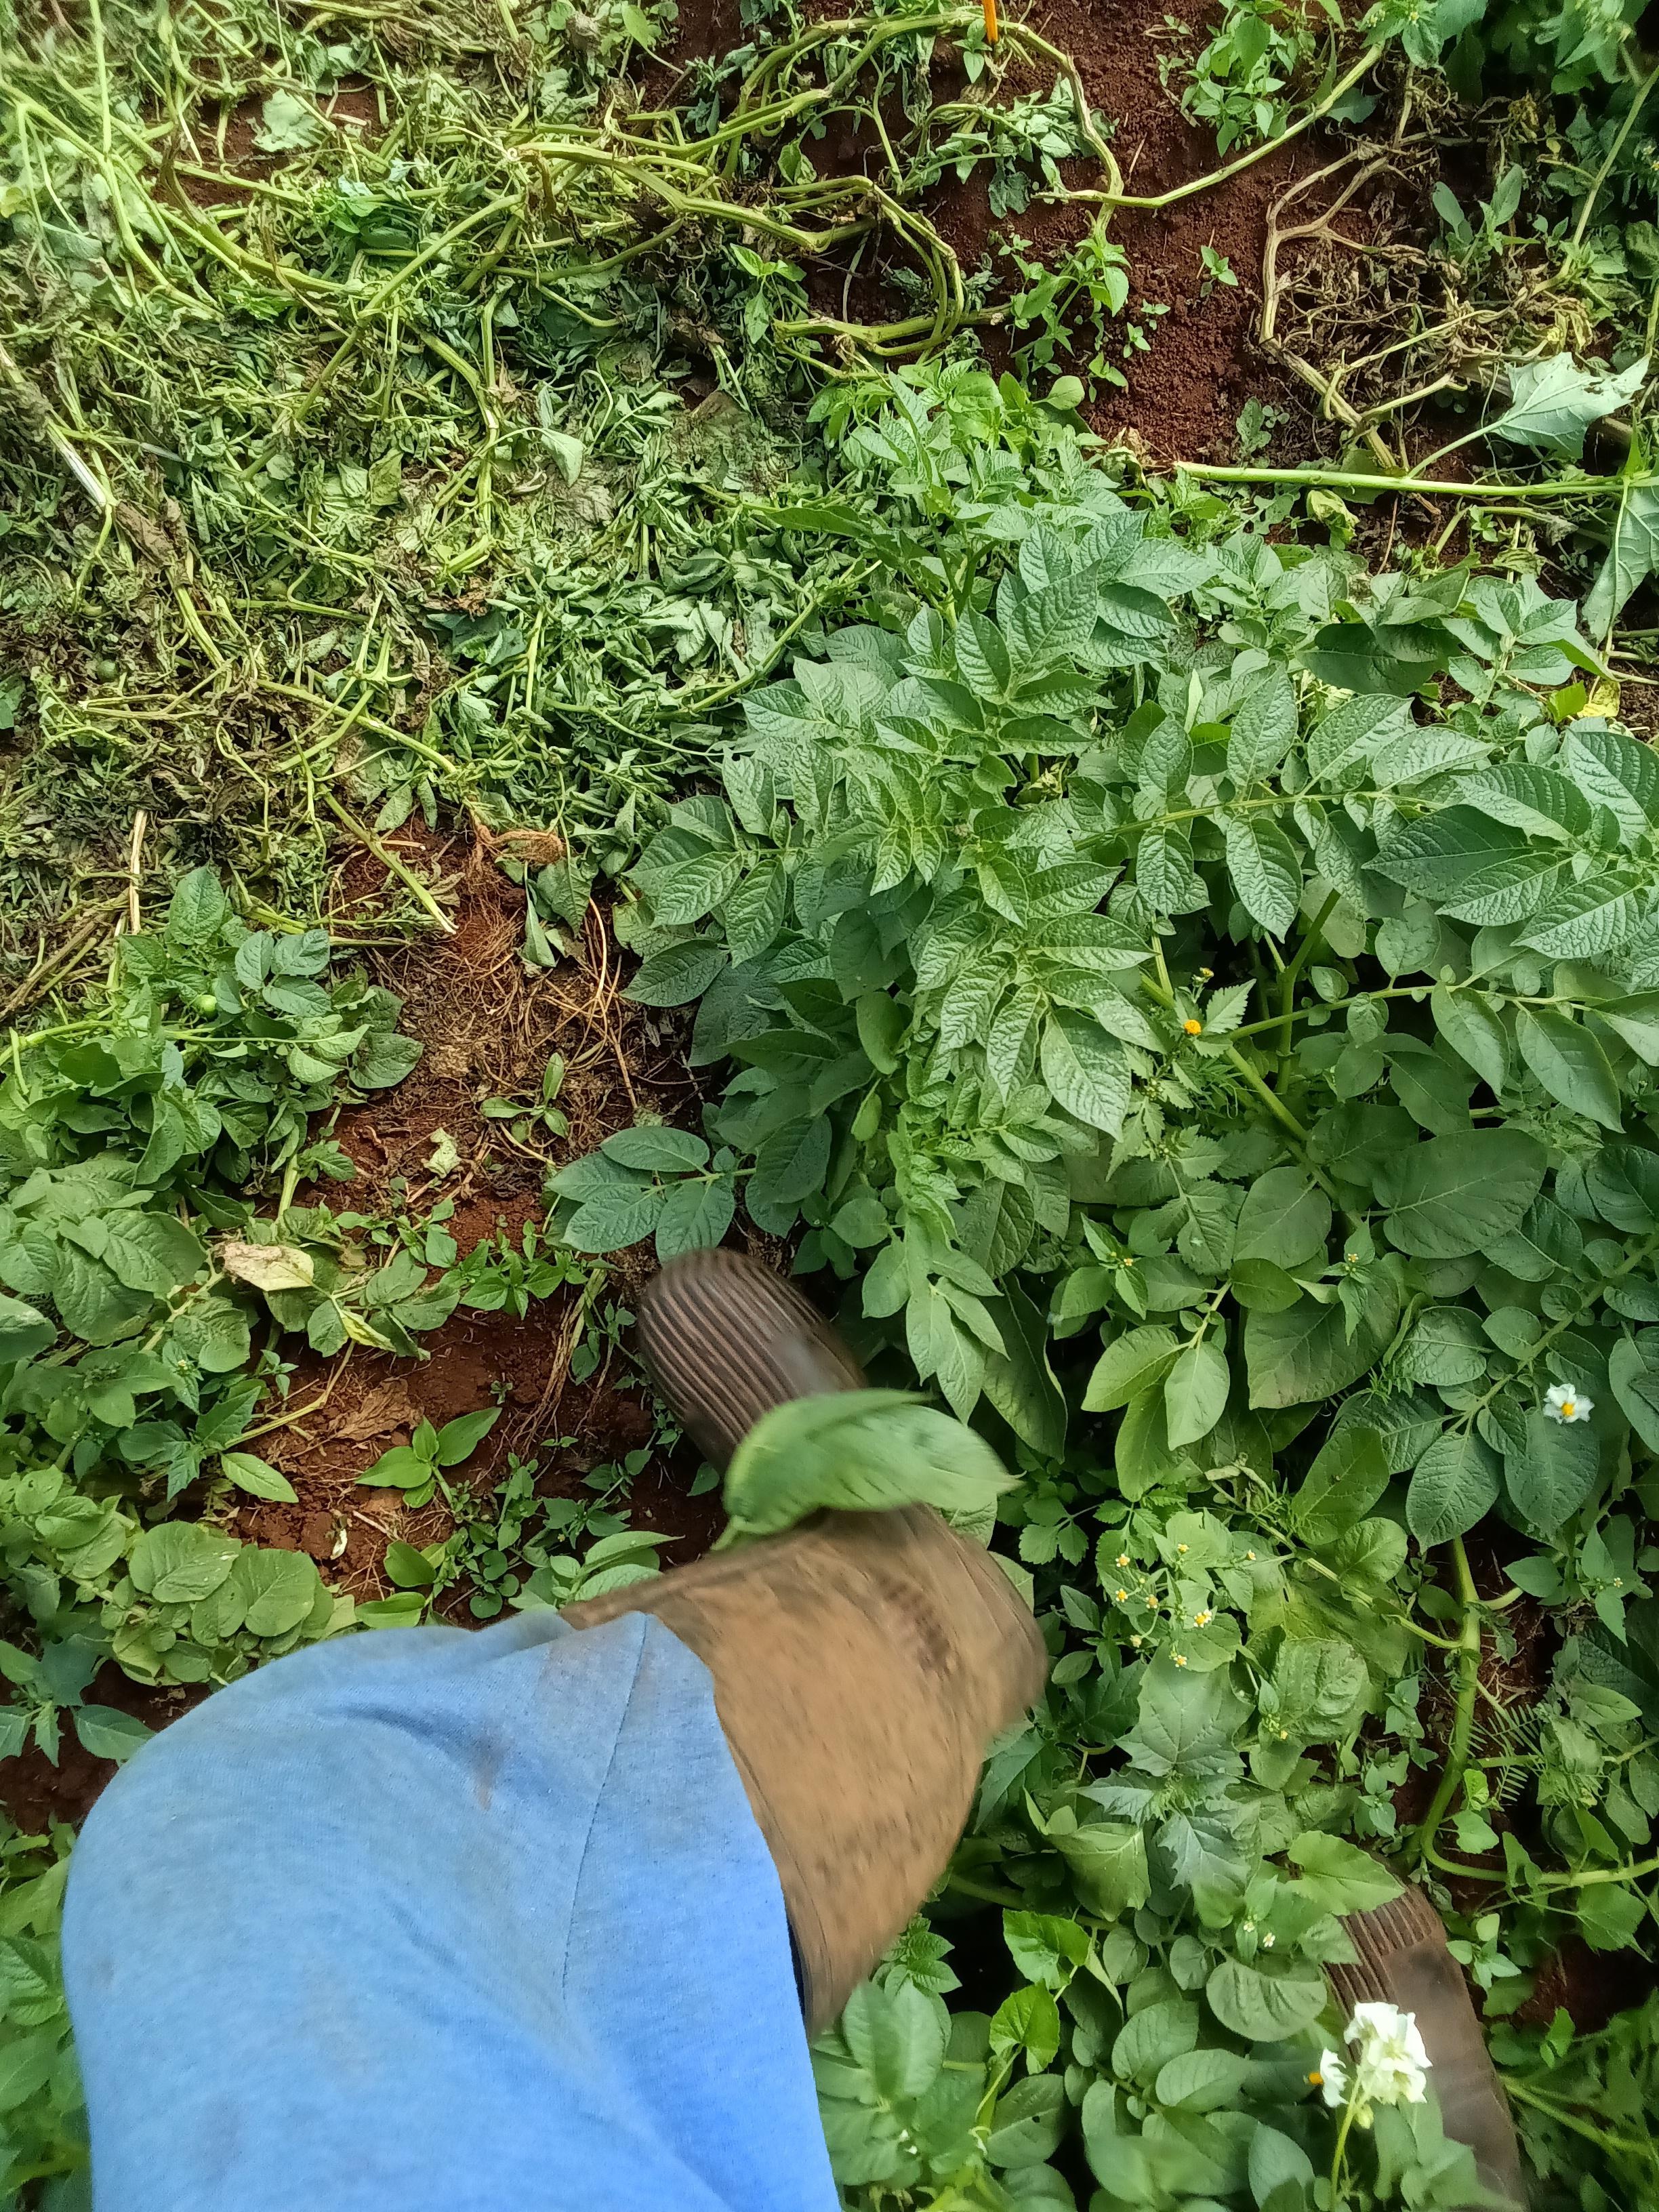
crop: potato
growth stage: flowering
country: Kenya
